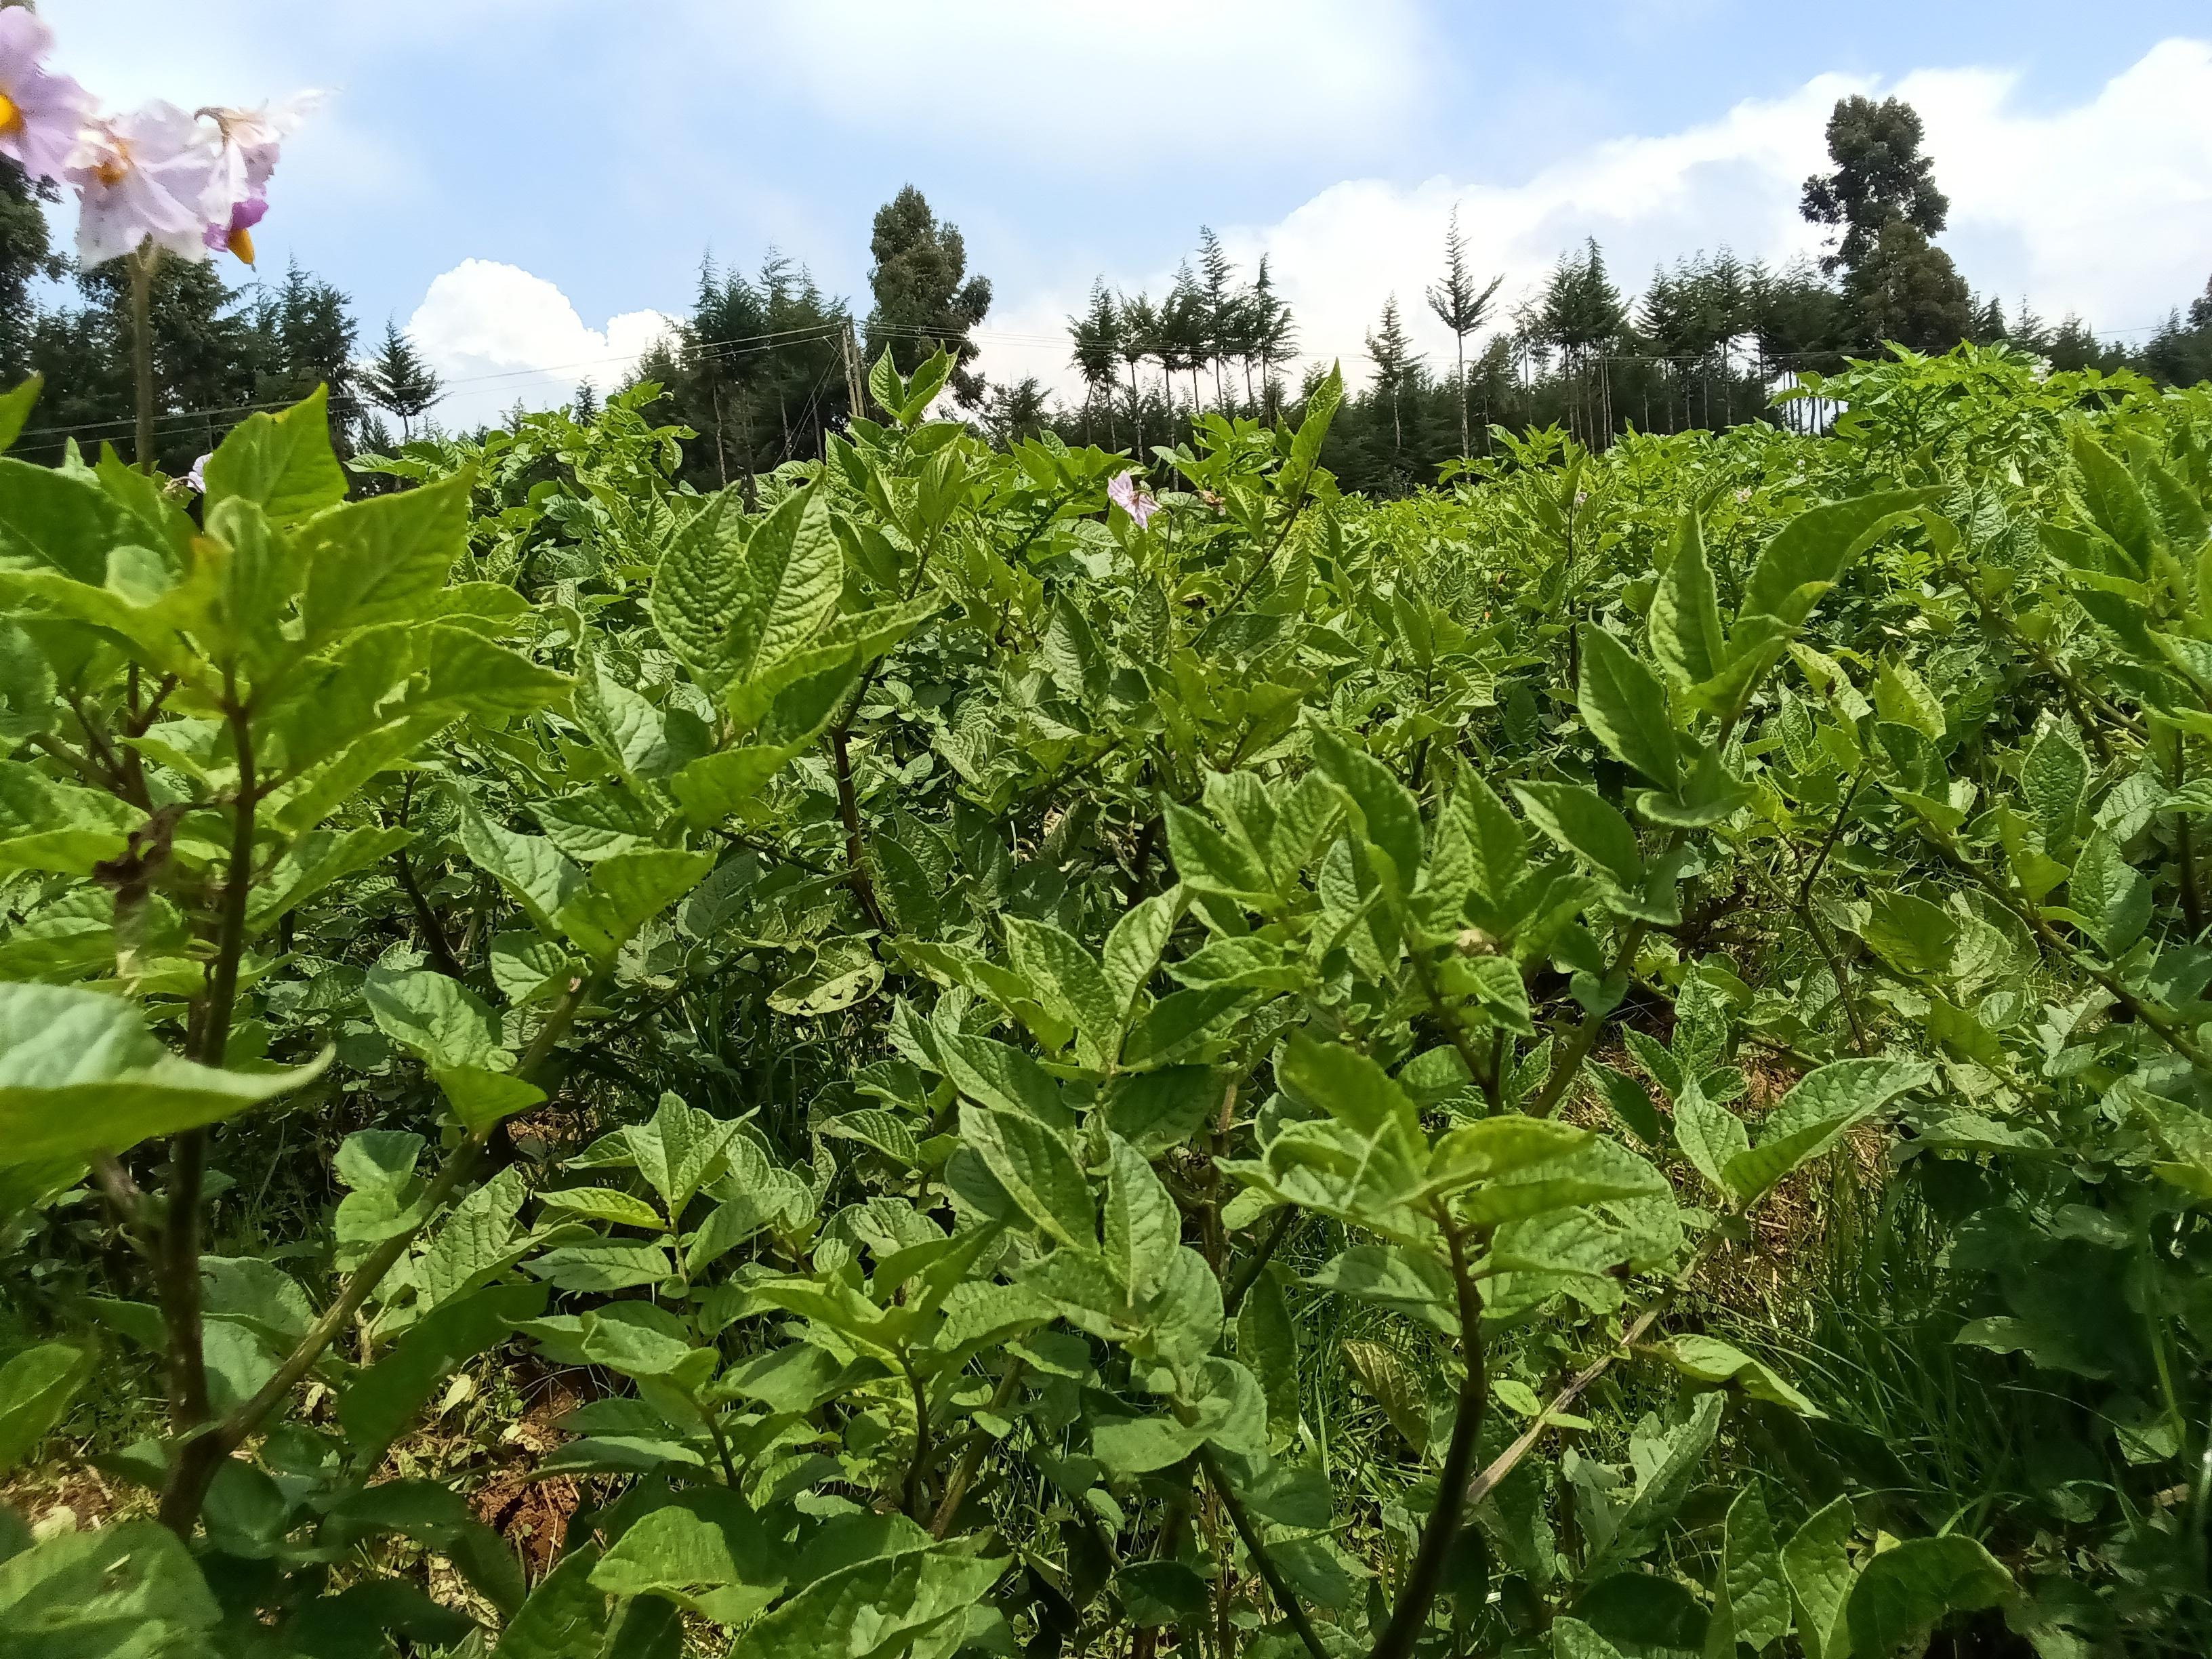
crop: potato
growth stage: flowering
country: Kenya
